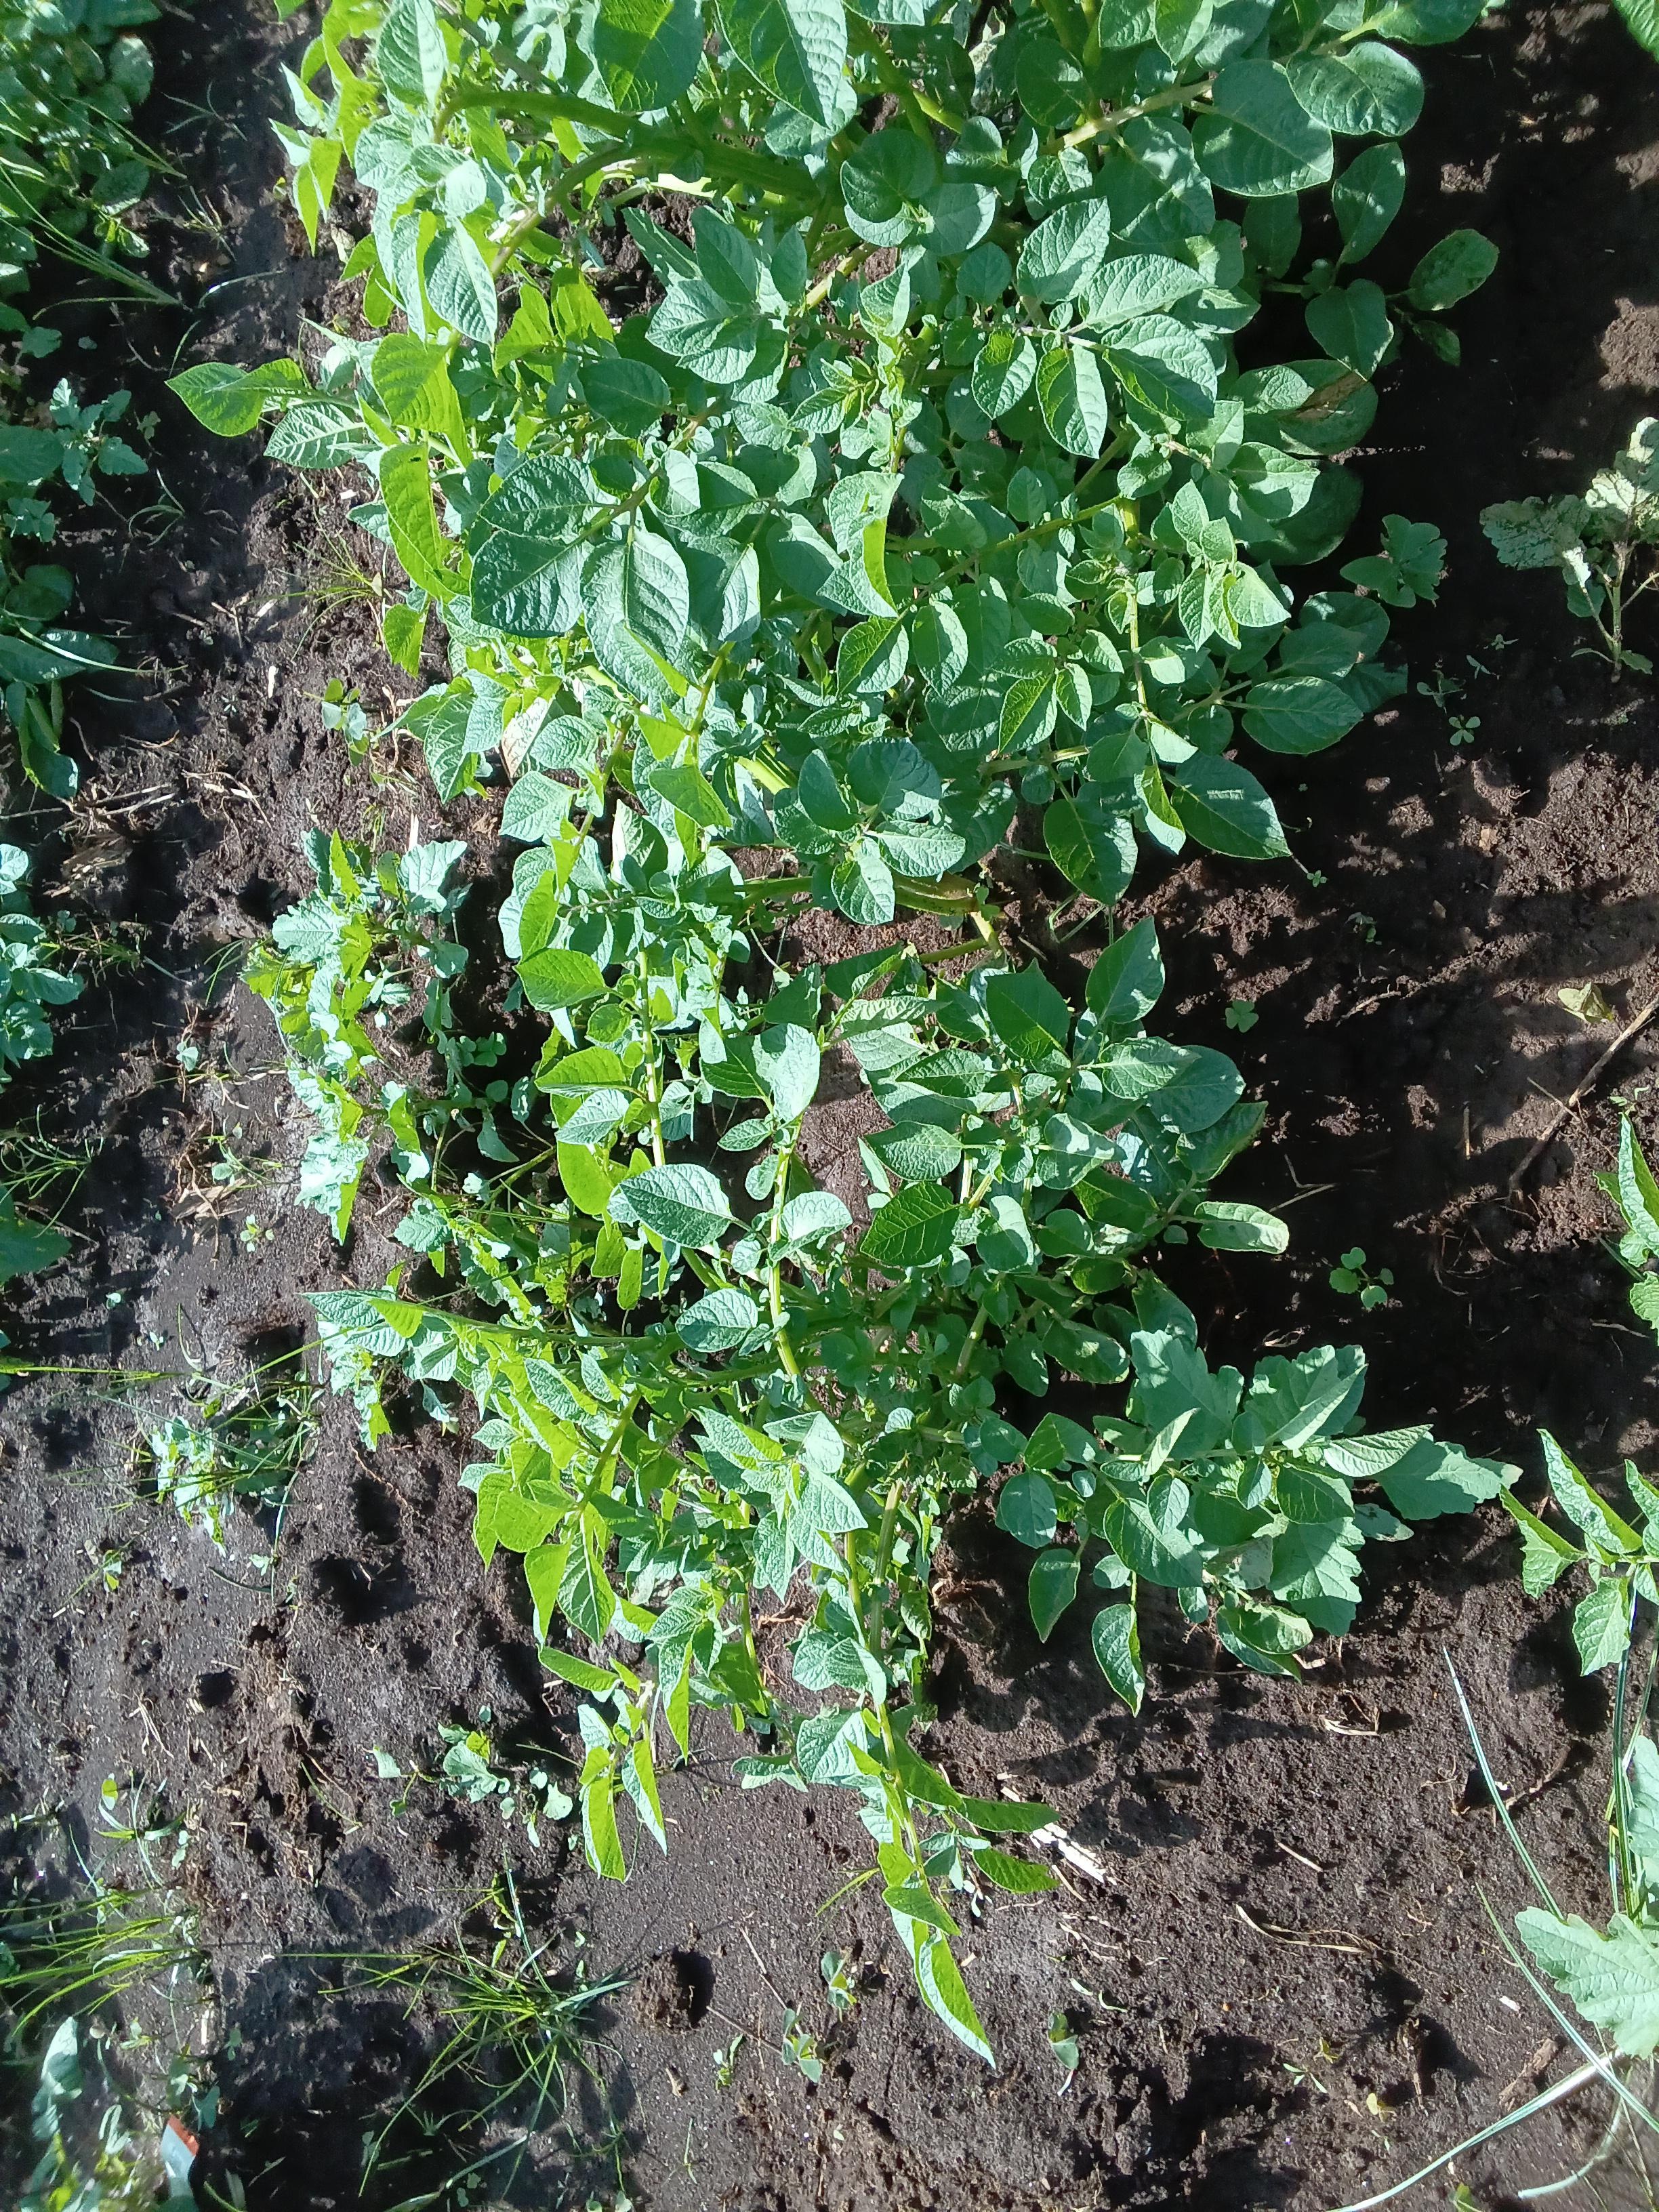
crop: potato
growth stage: vegetative
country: Kenya
